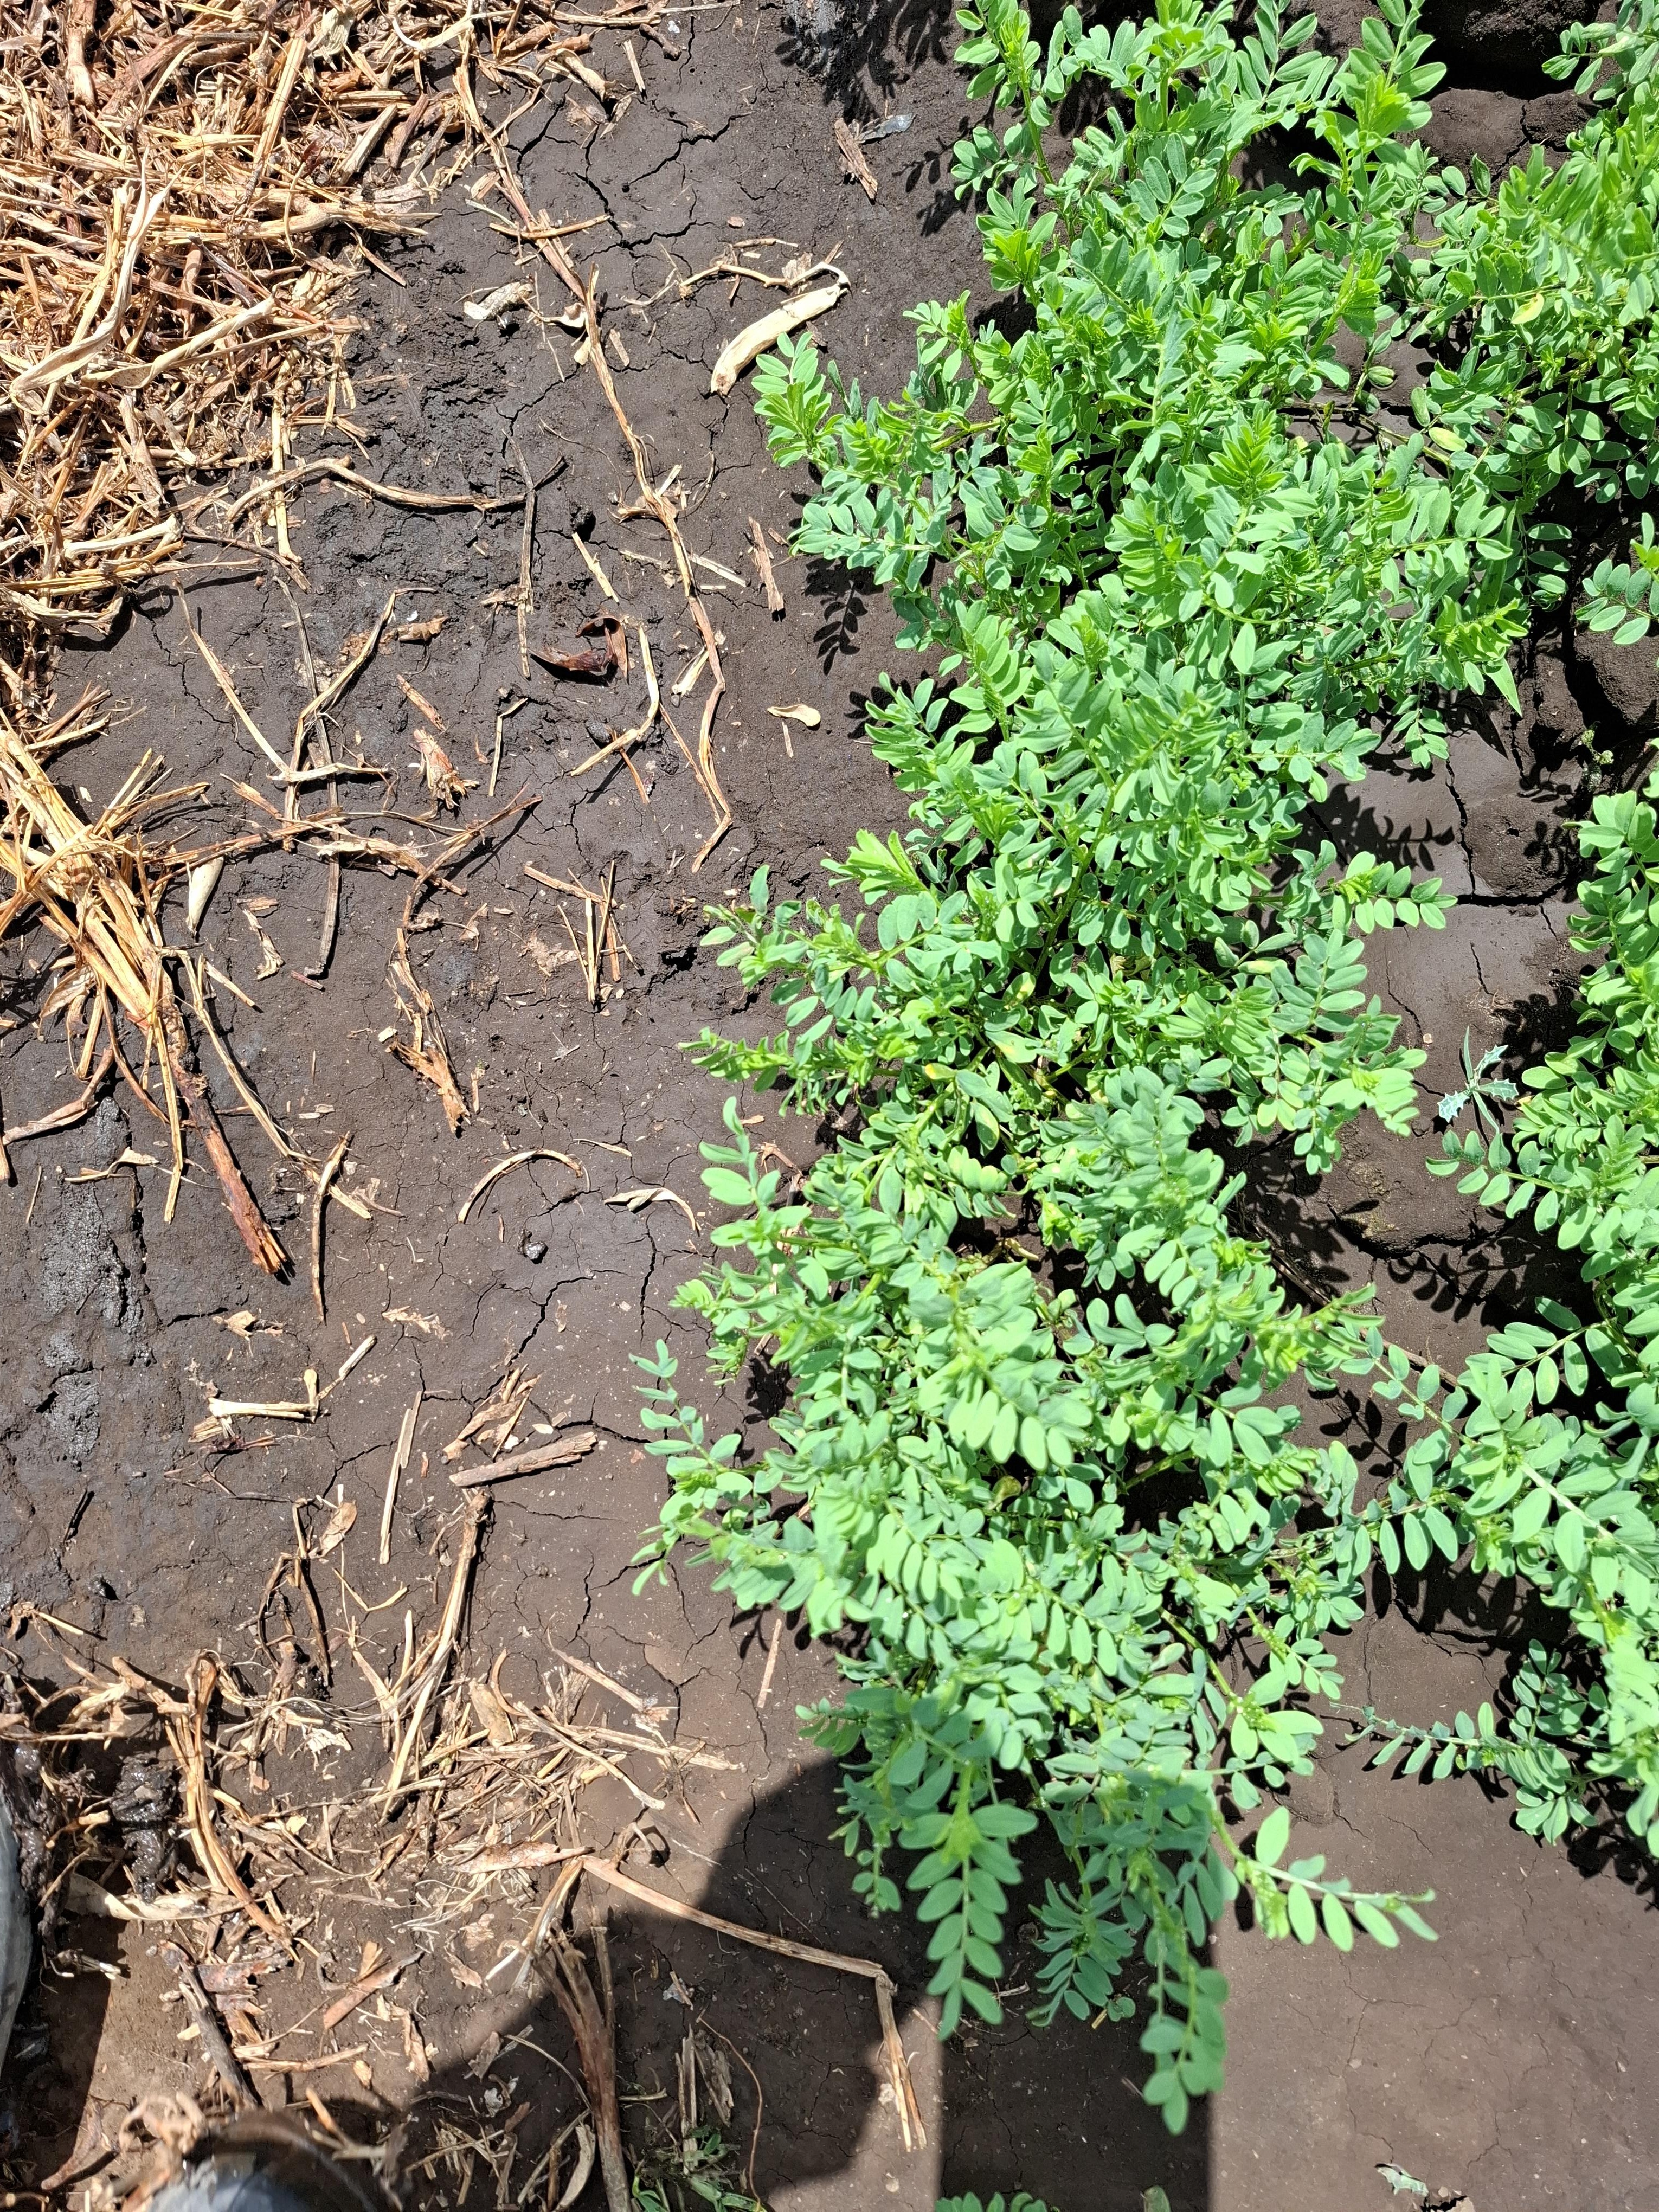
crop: lentil
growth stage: vegetative
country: Tanzania
